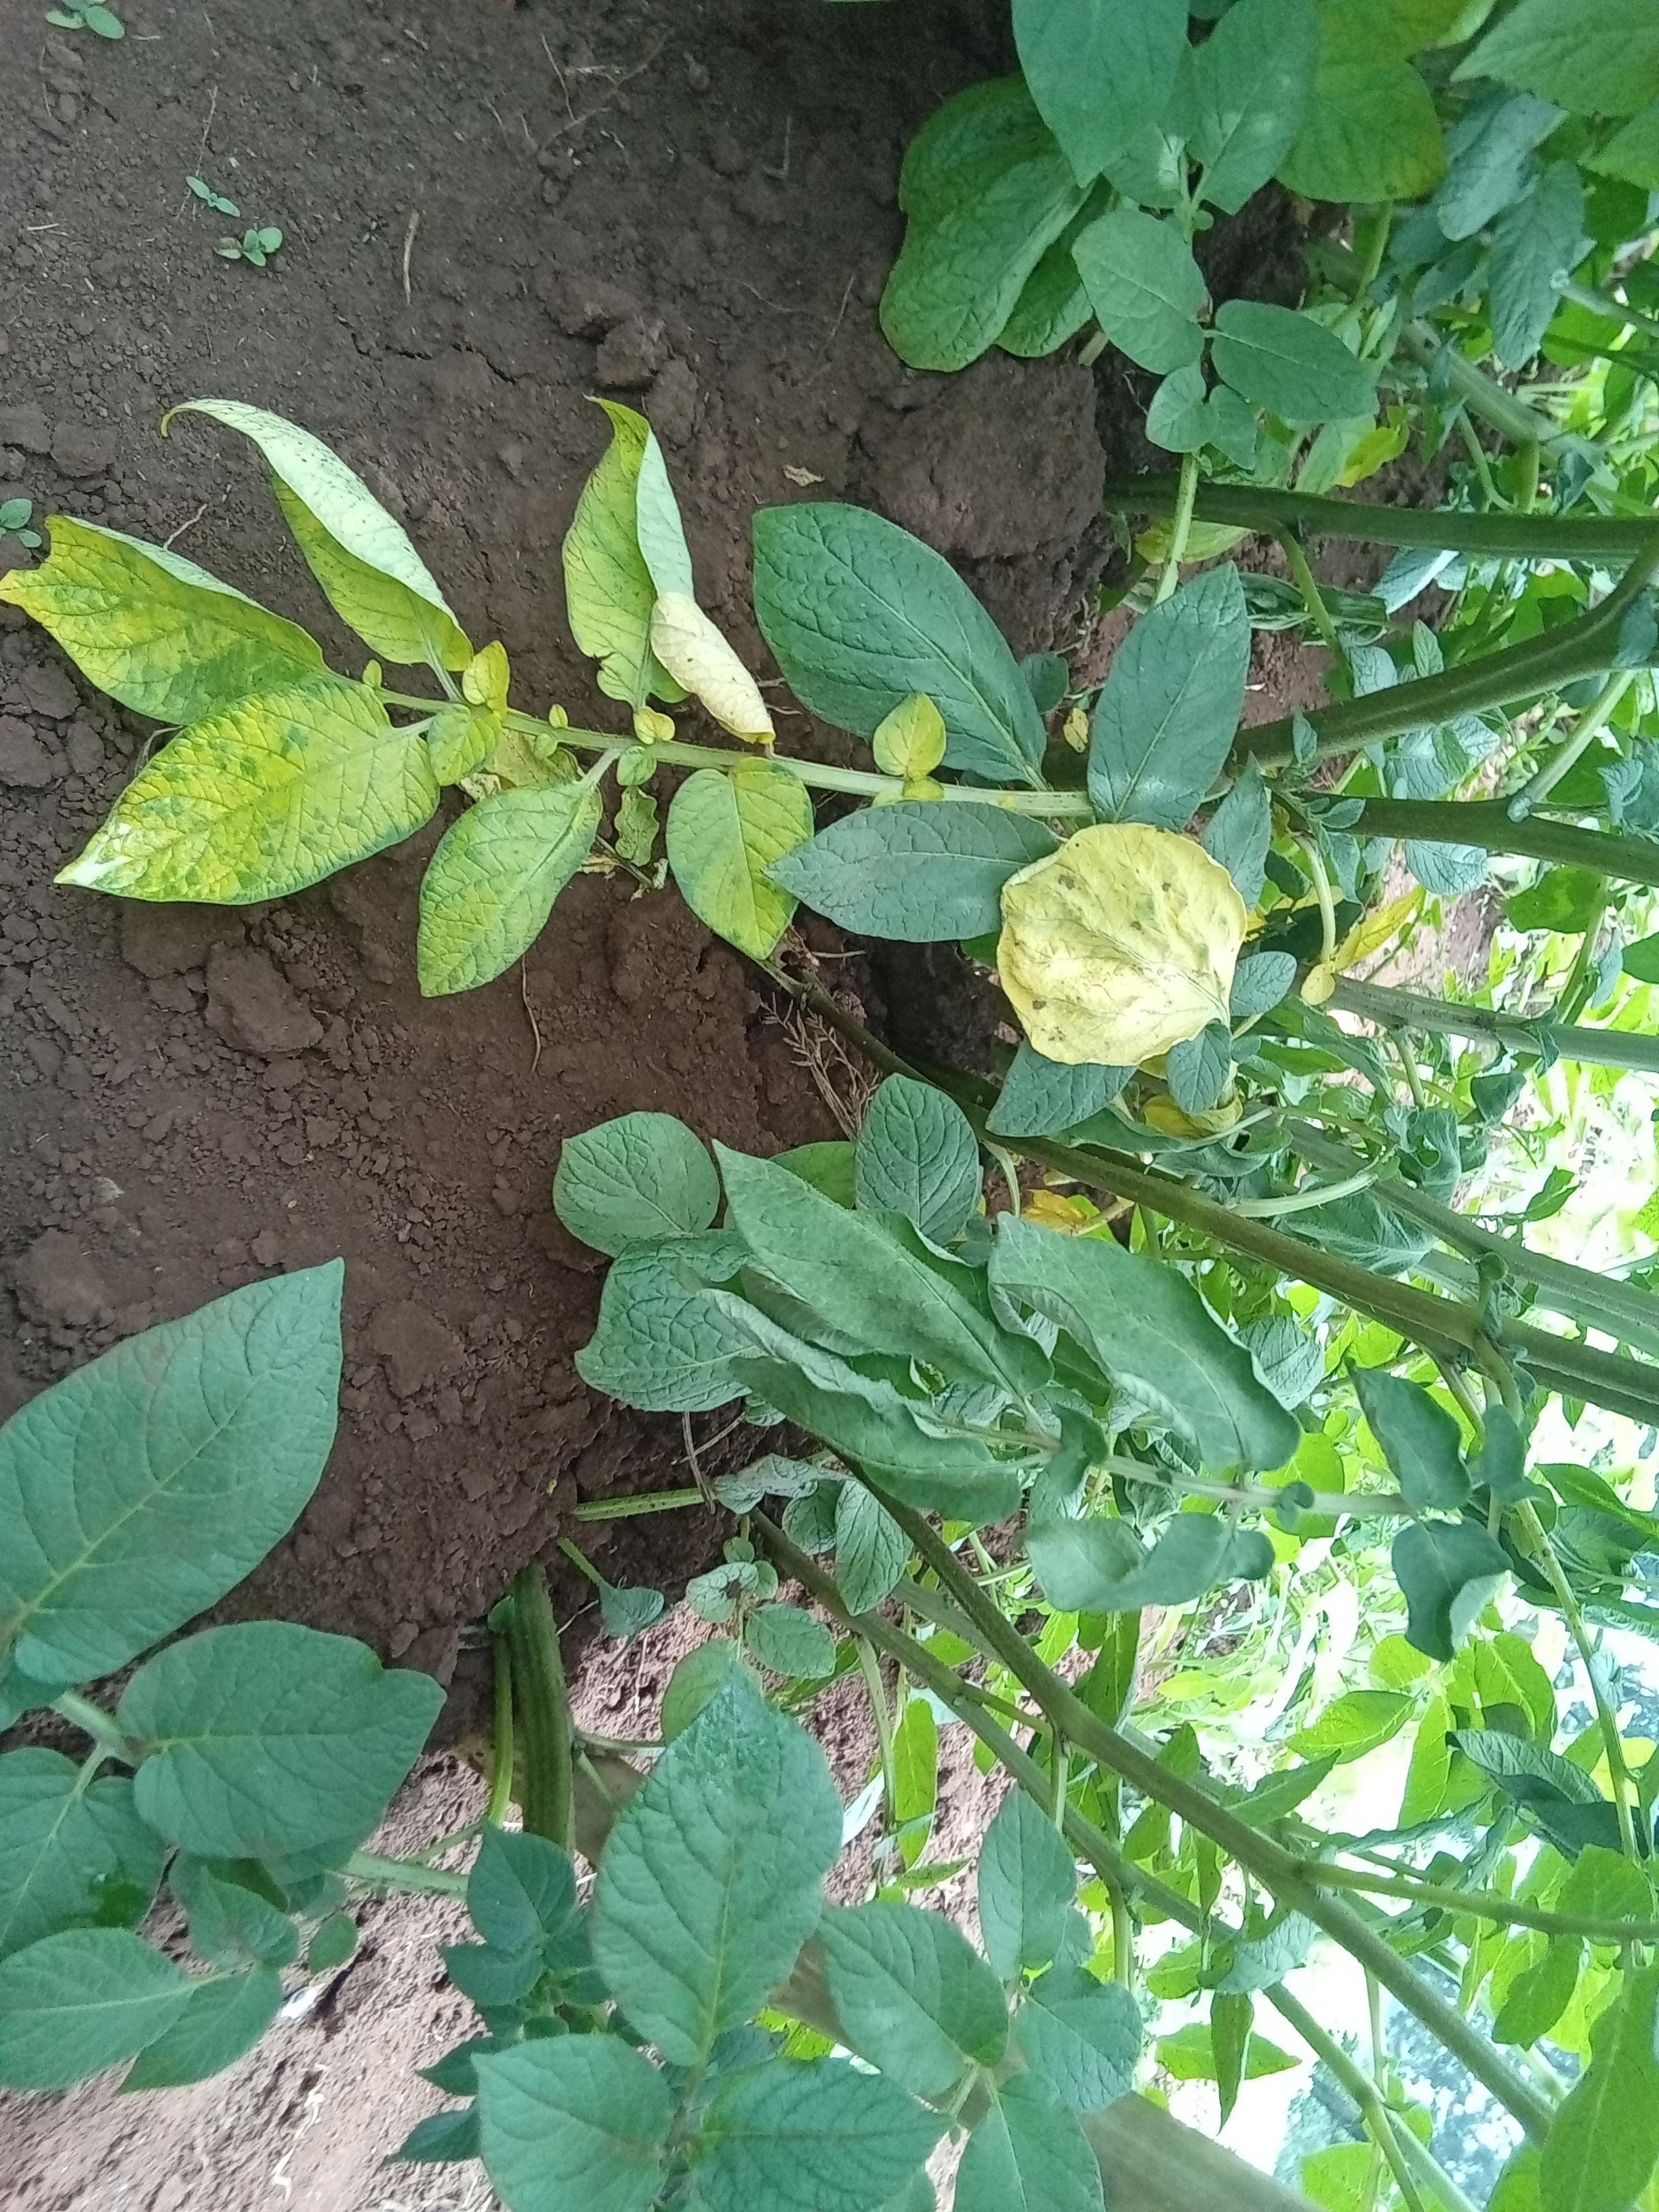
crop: potato
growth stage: flowering
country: Kenya
